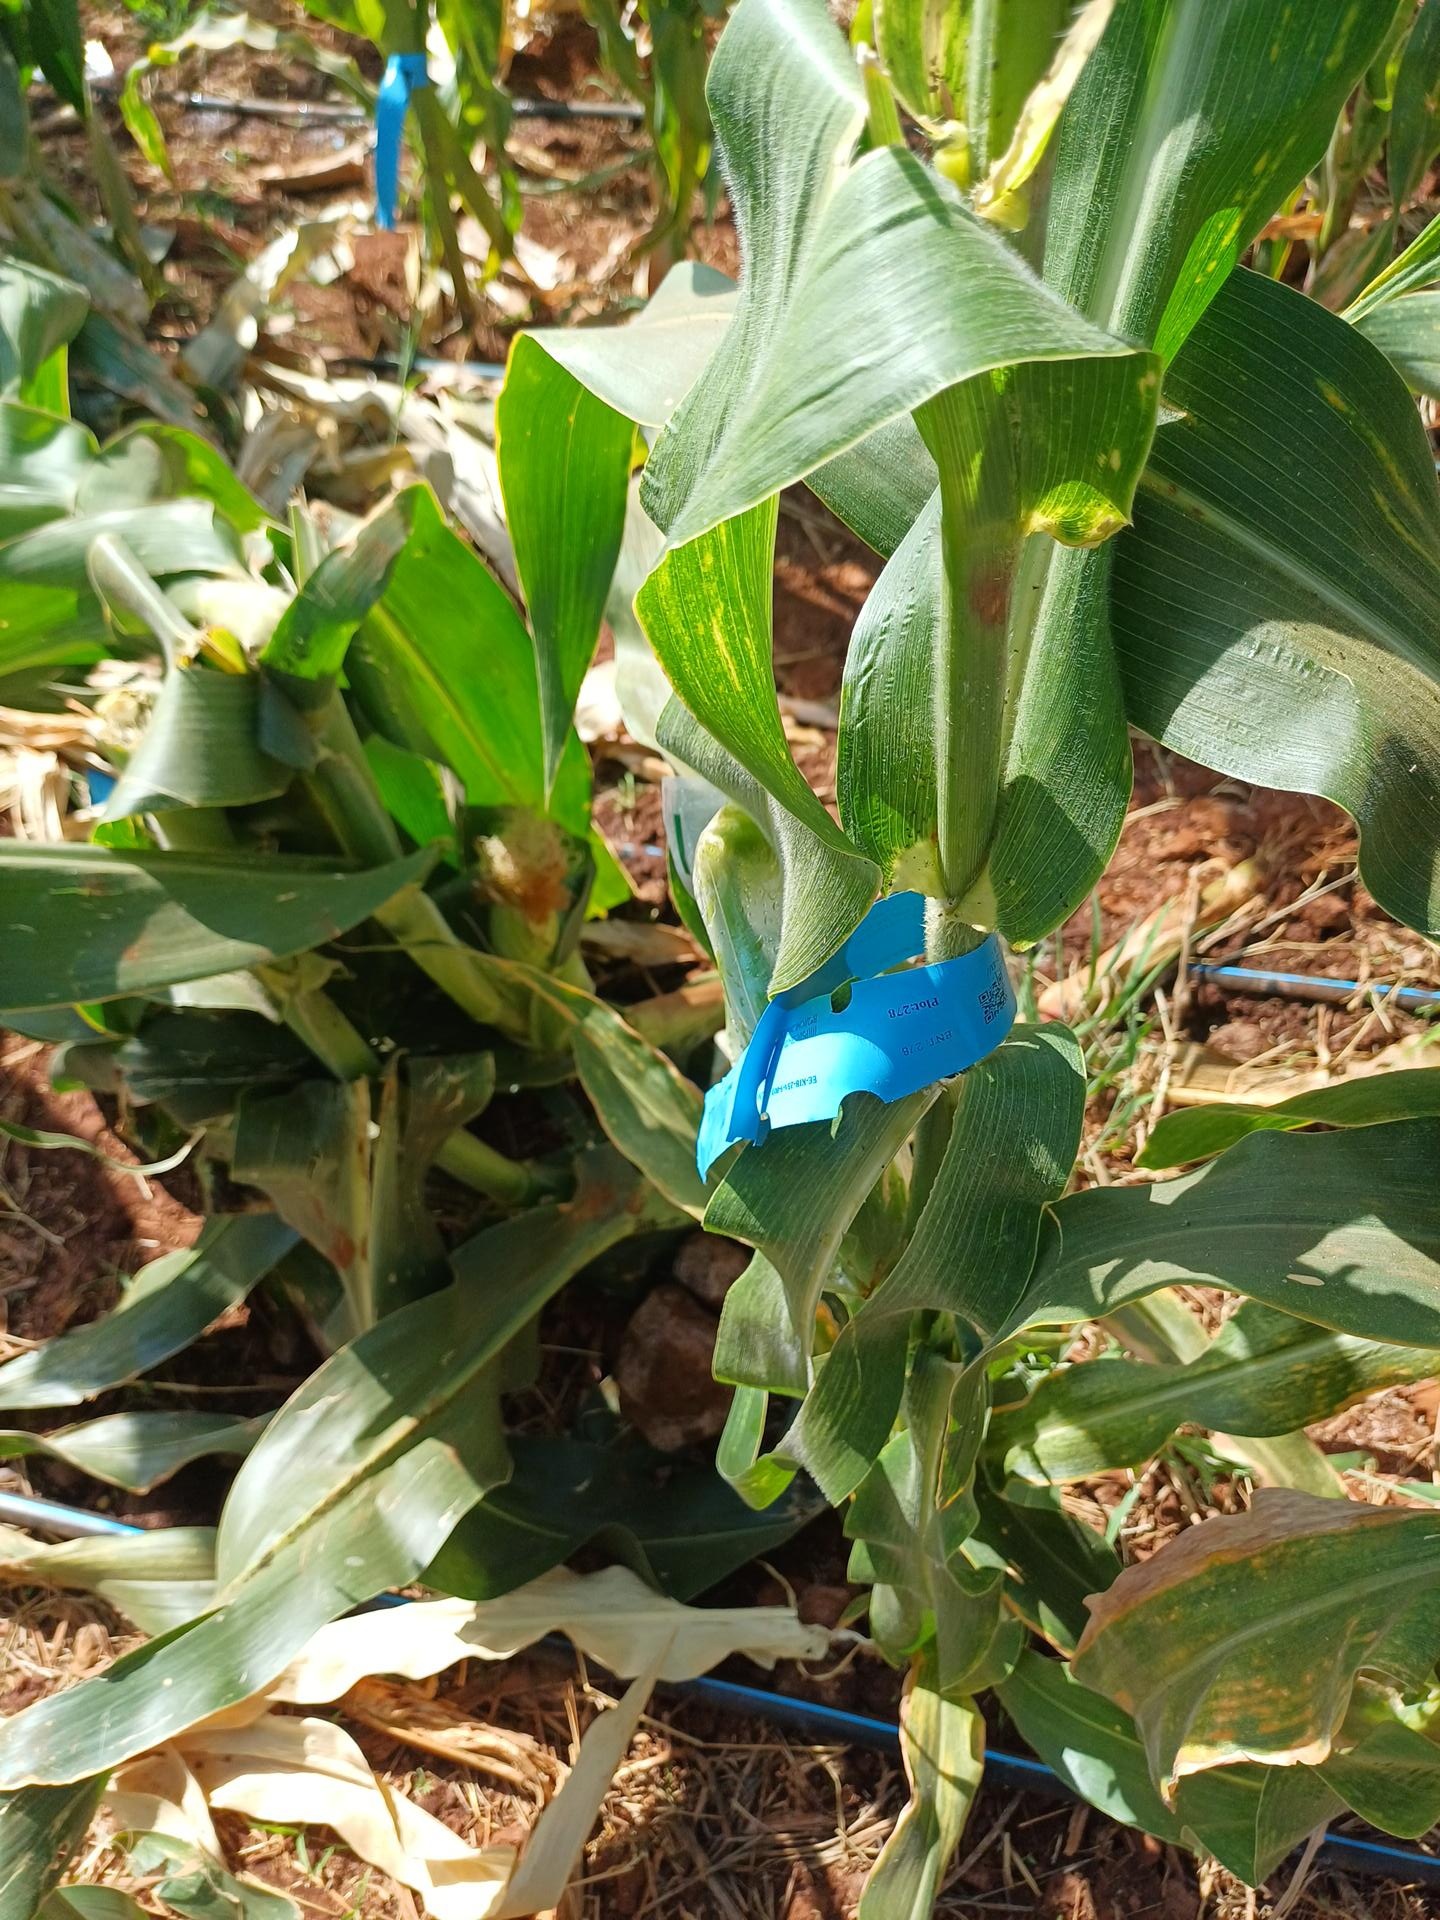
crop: maize
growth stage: flowering
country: Kenya
